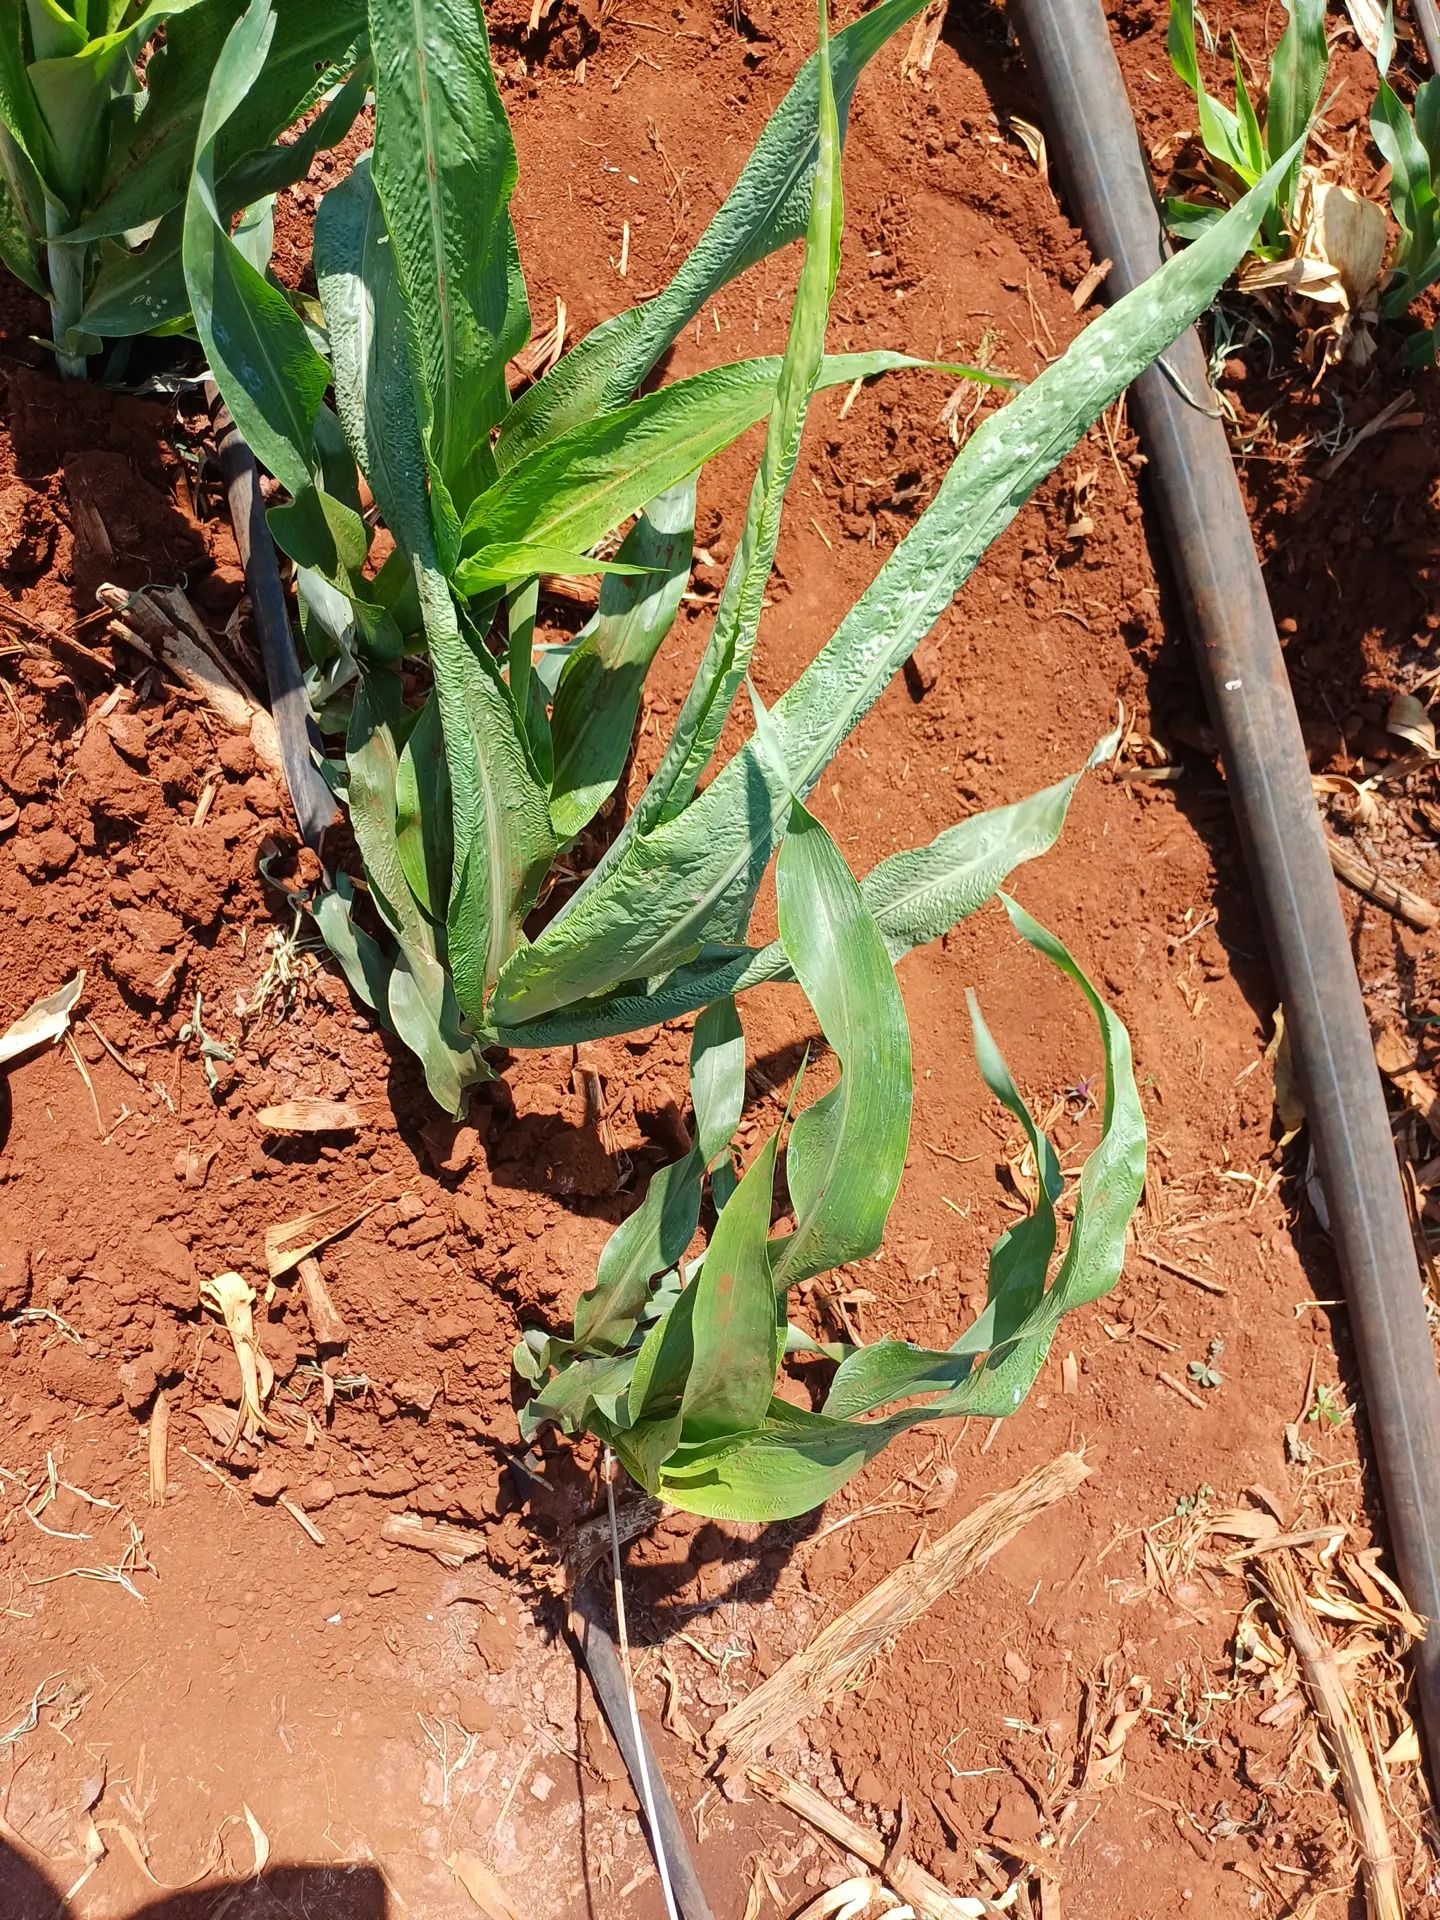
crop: sorghum
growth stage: vegetative
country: Kenya
